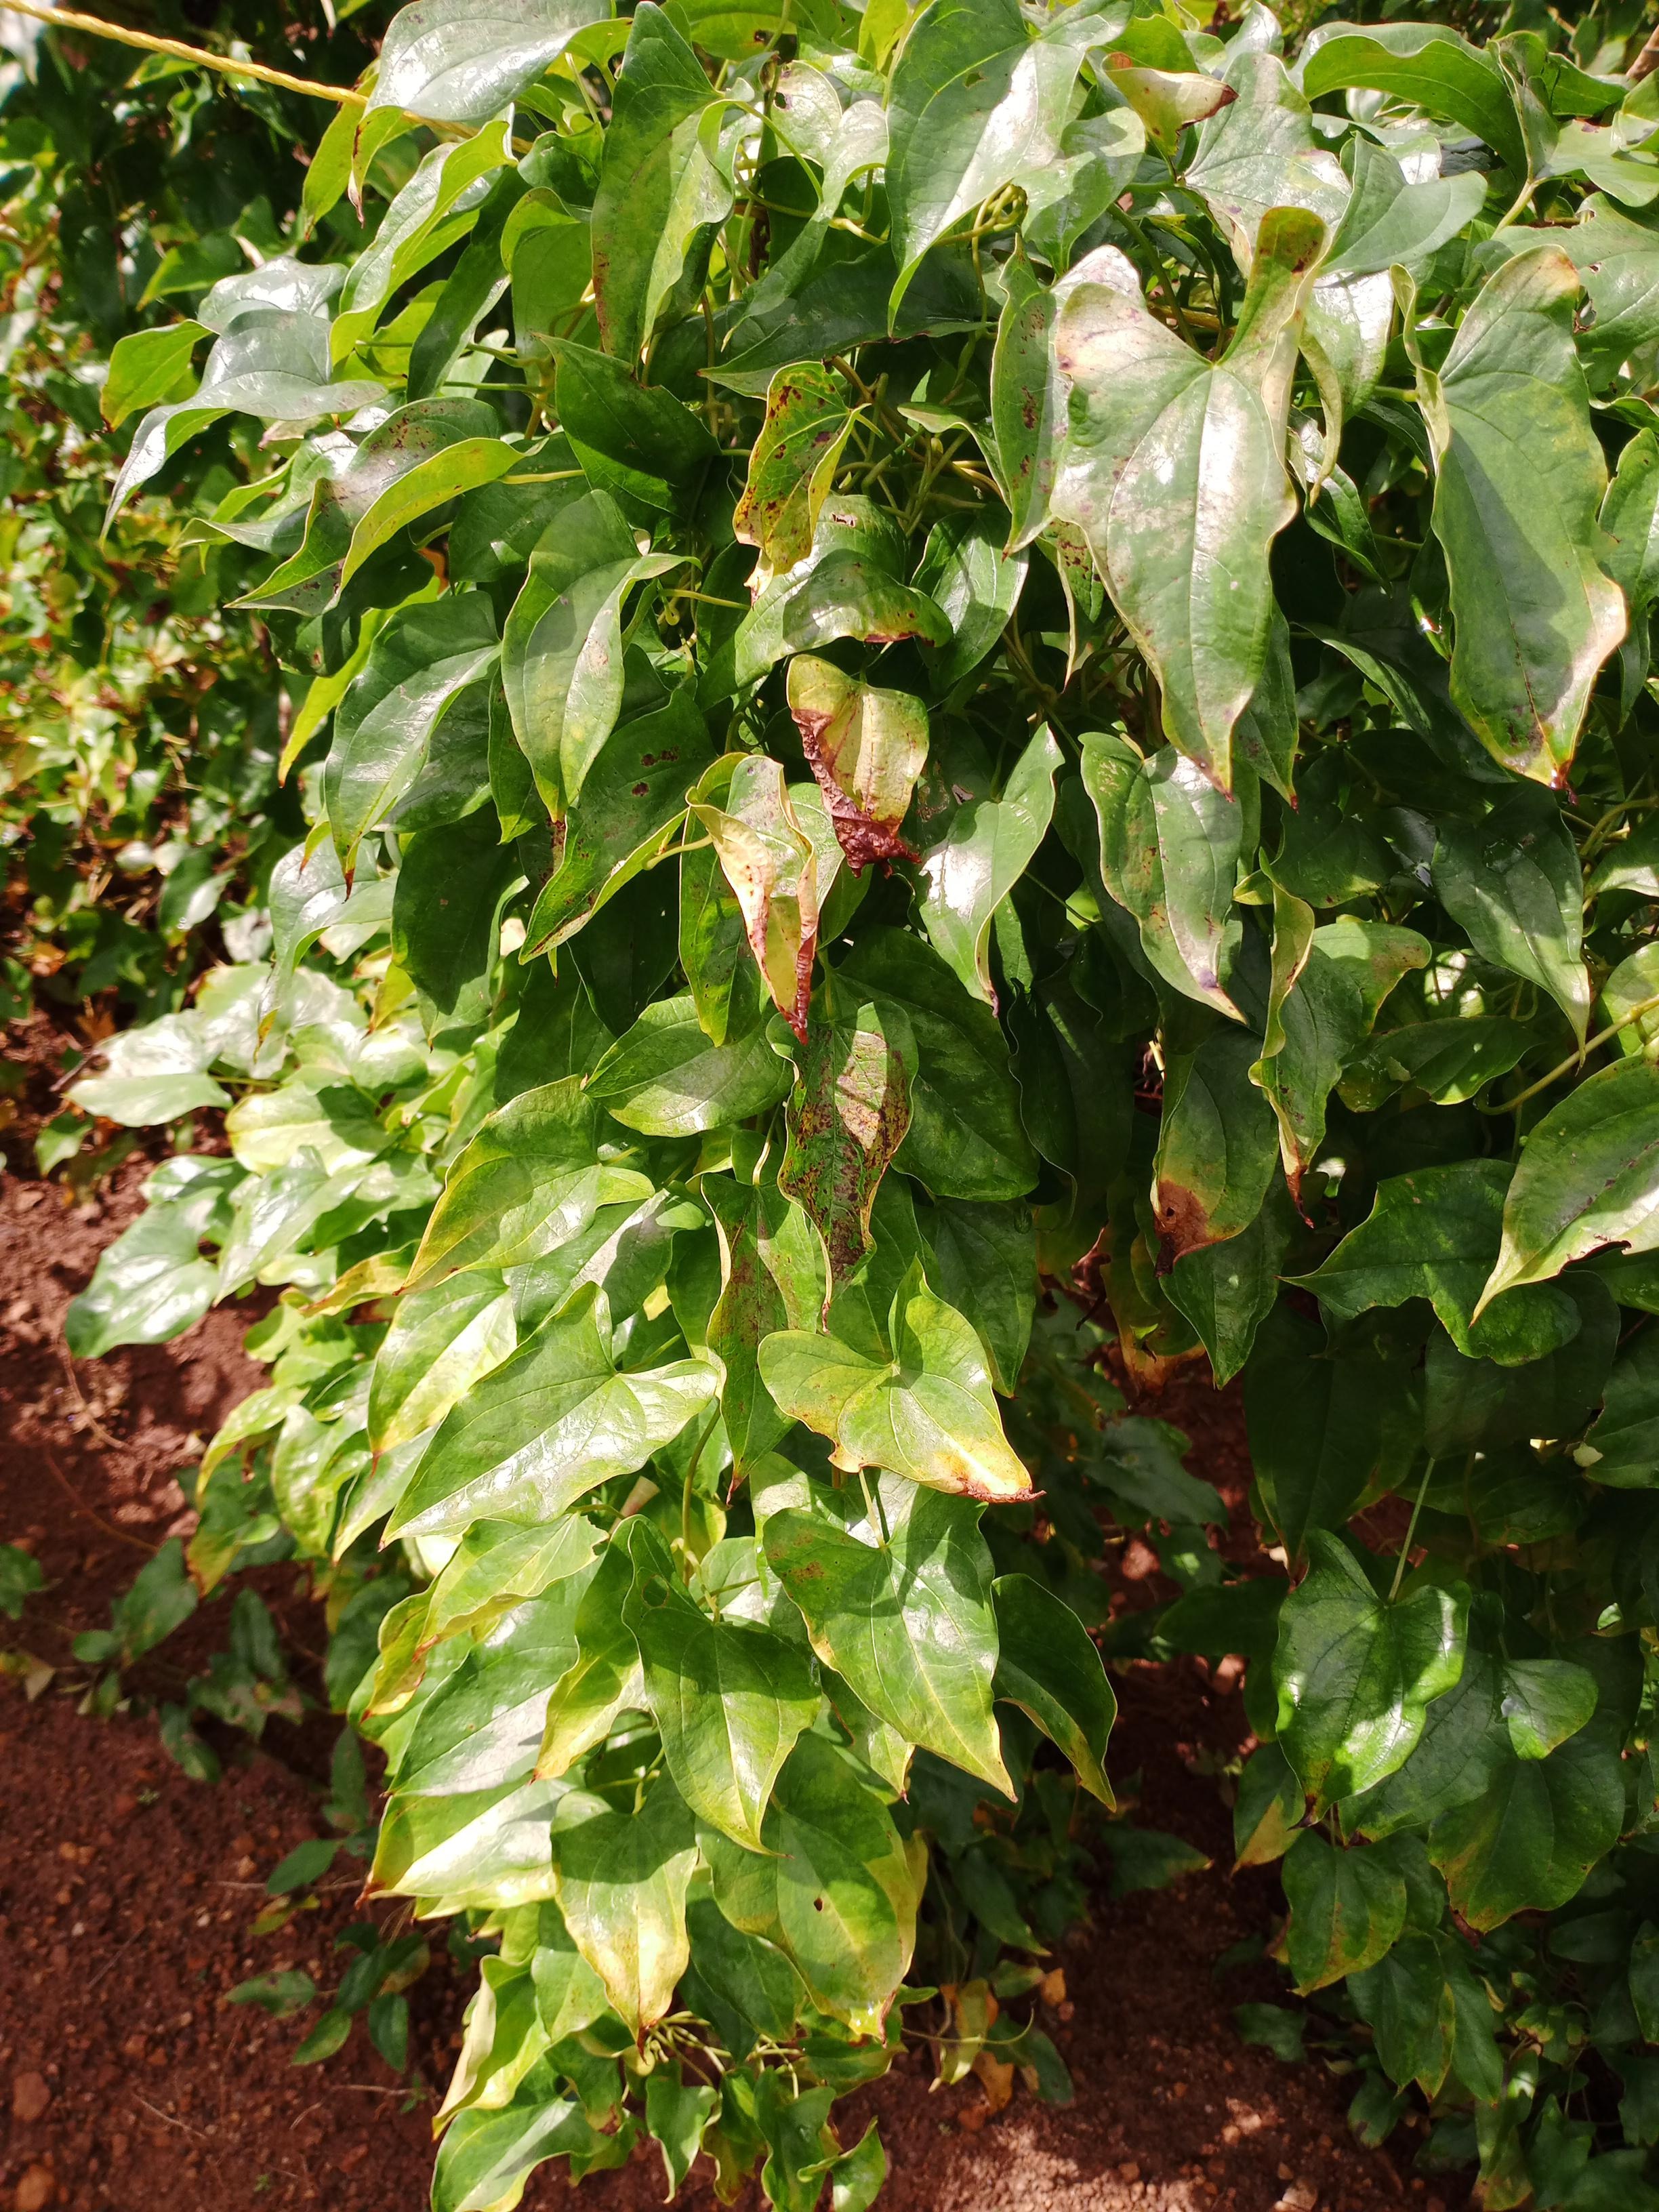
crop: yam
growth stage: vegetative
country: Nigeria
